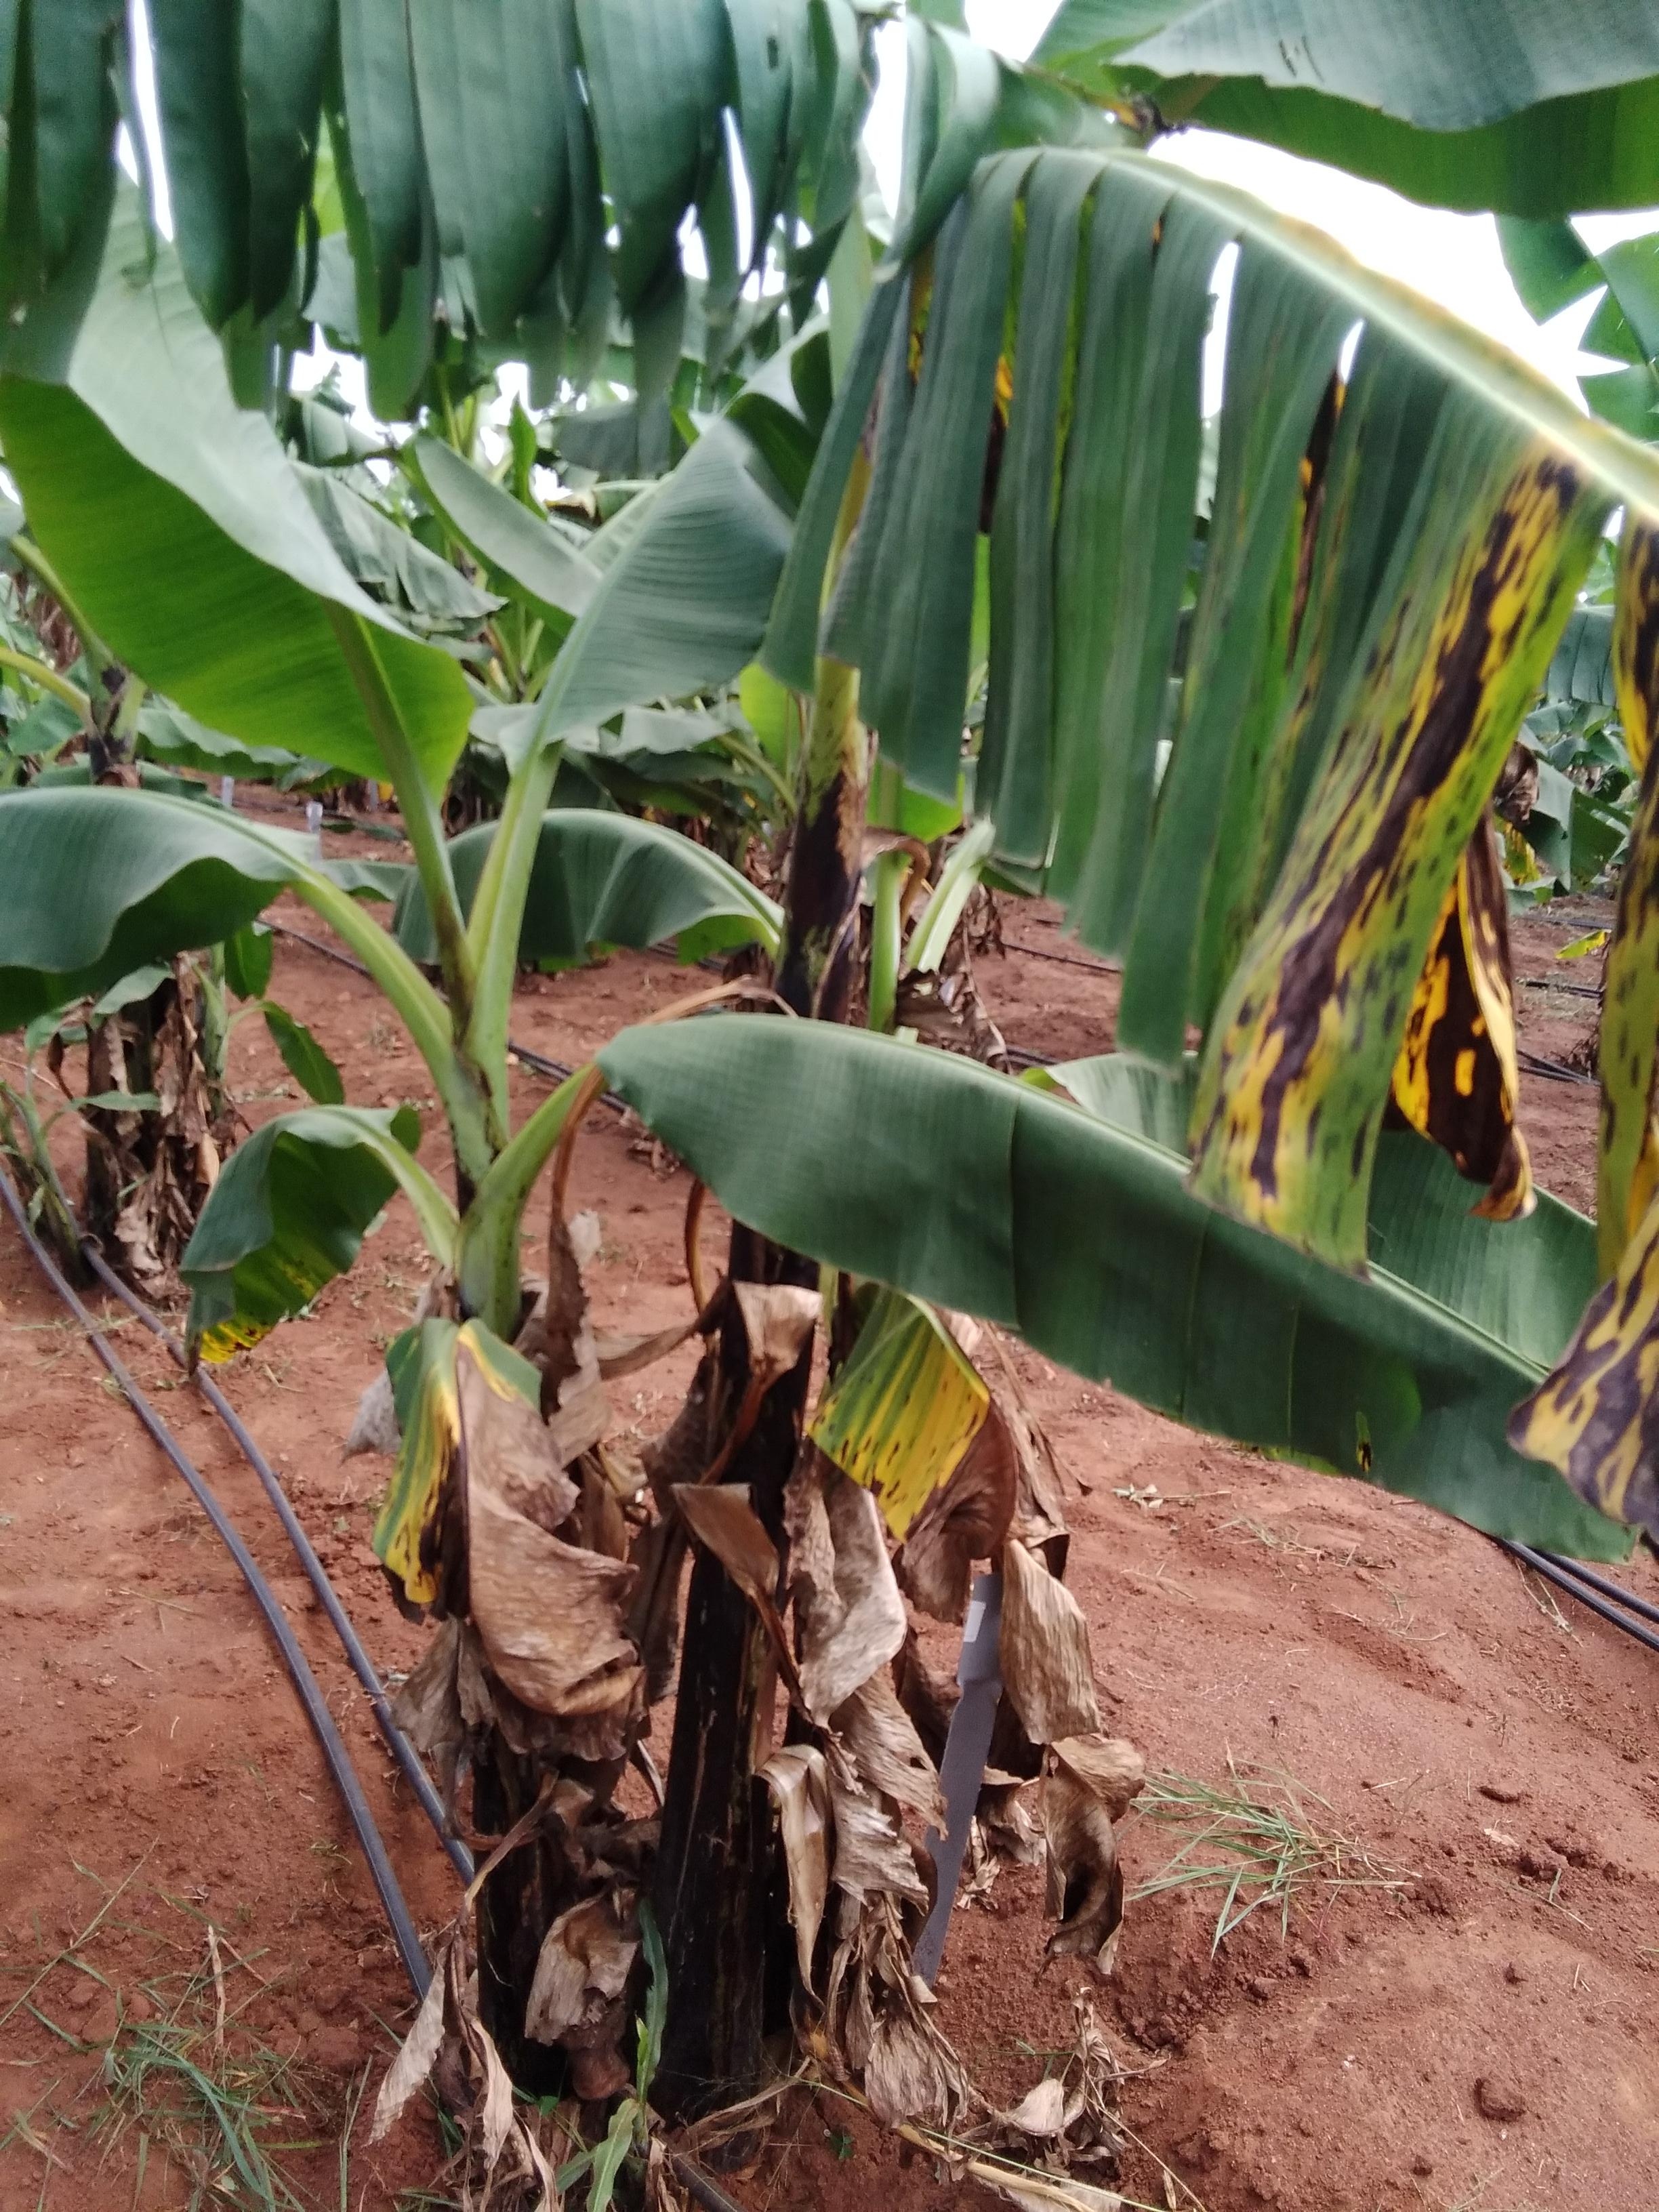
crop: banana
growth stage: vegetative
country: Uganda
